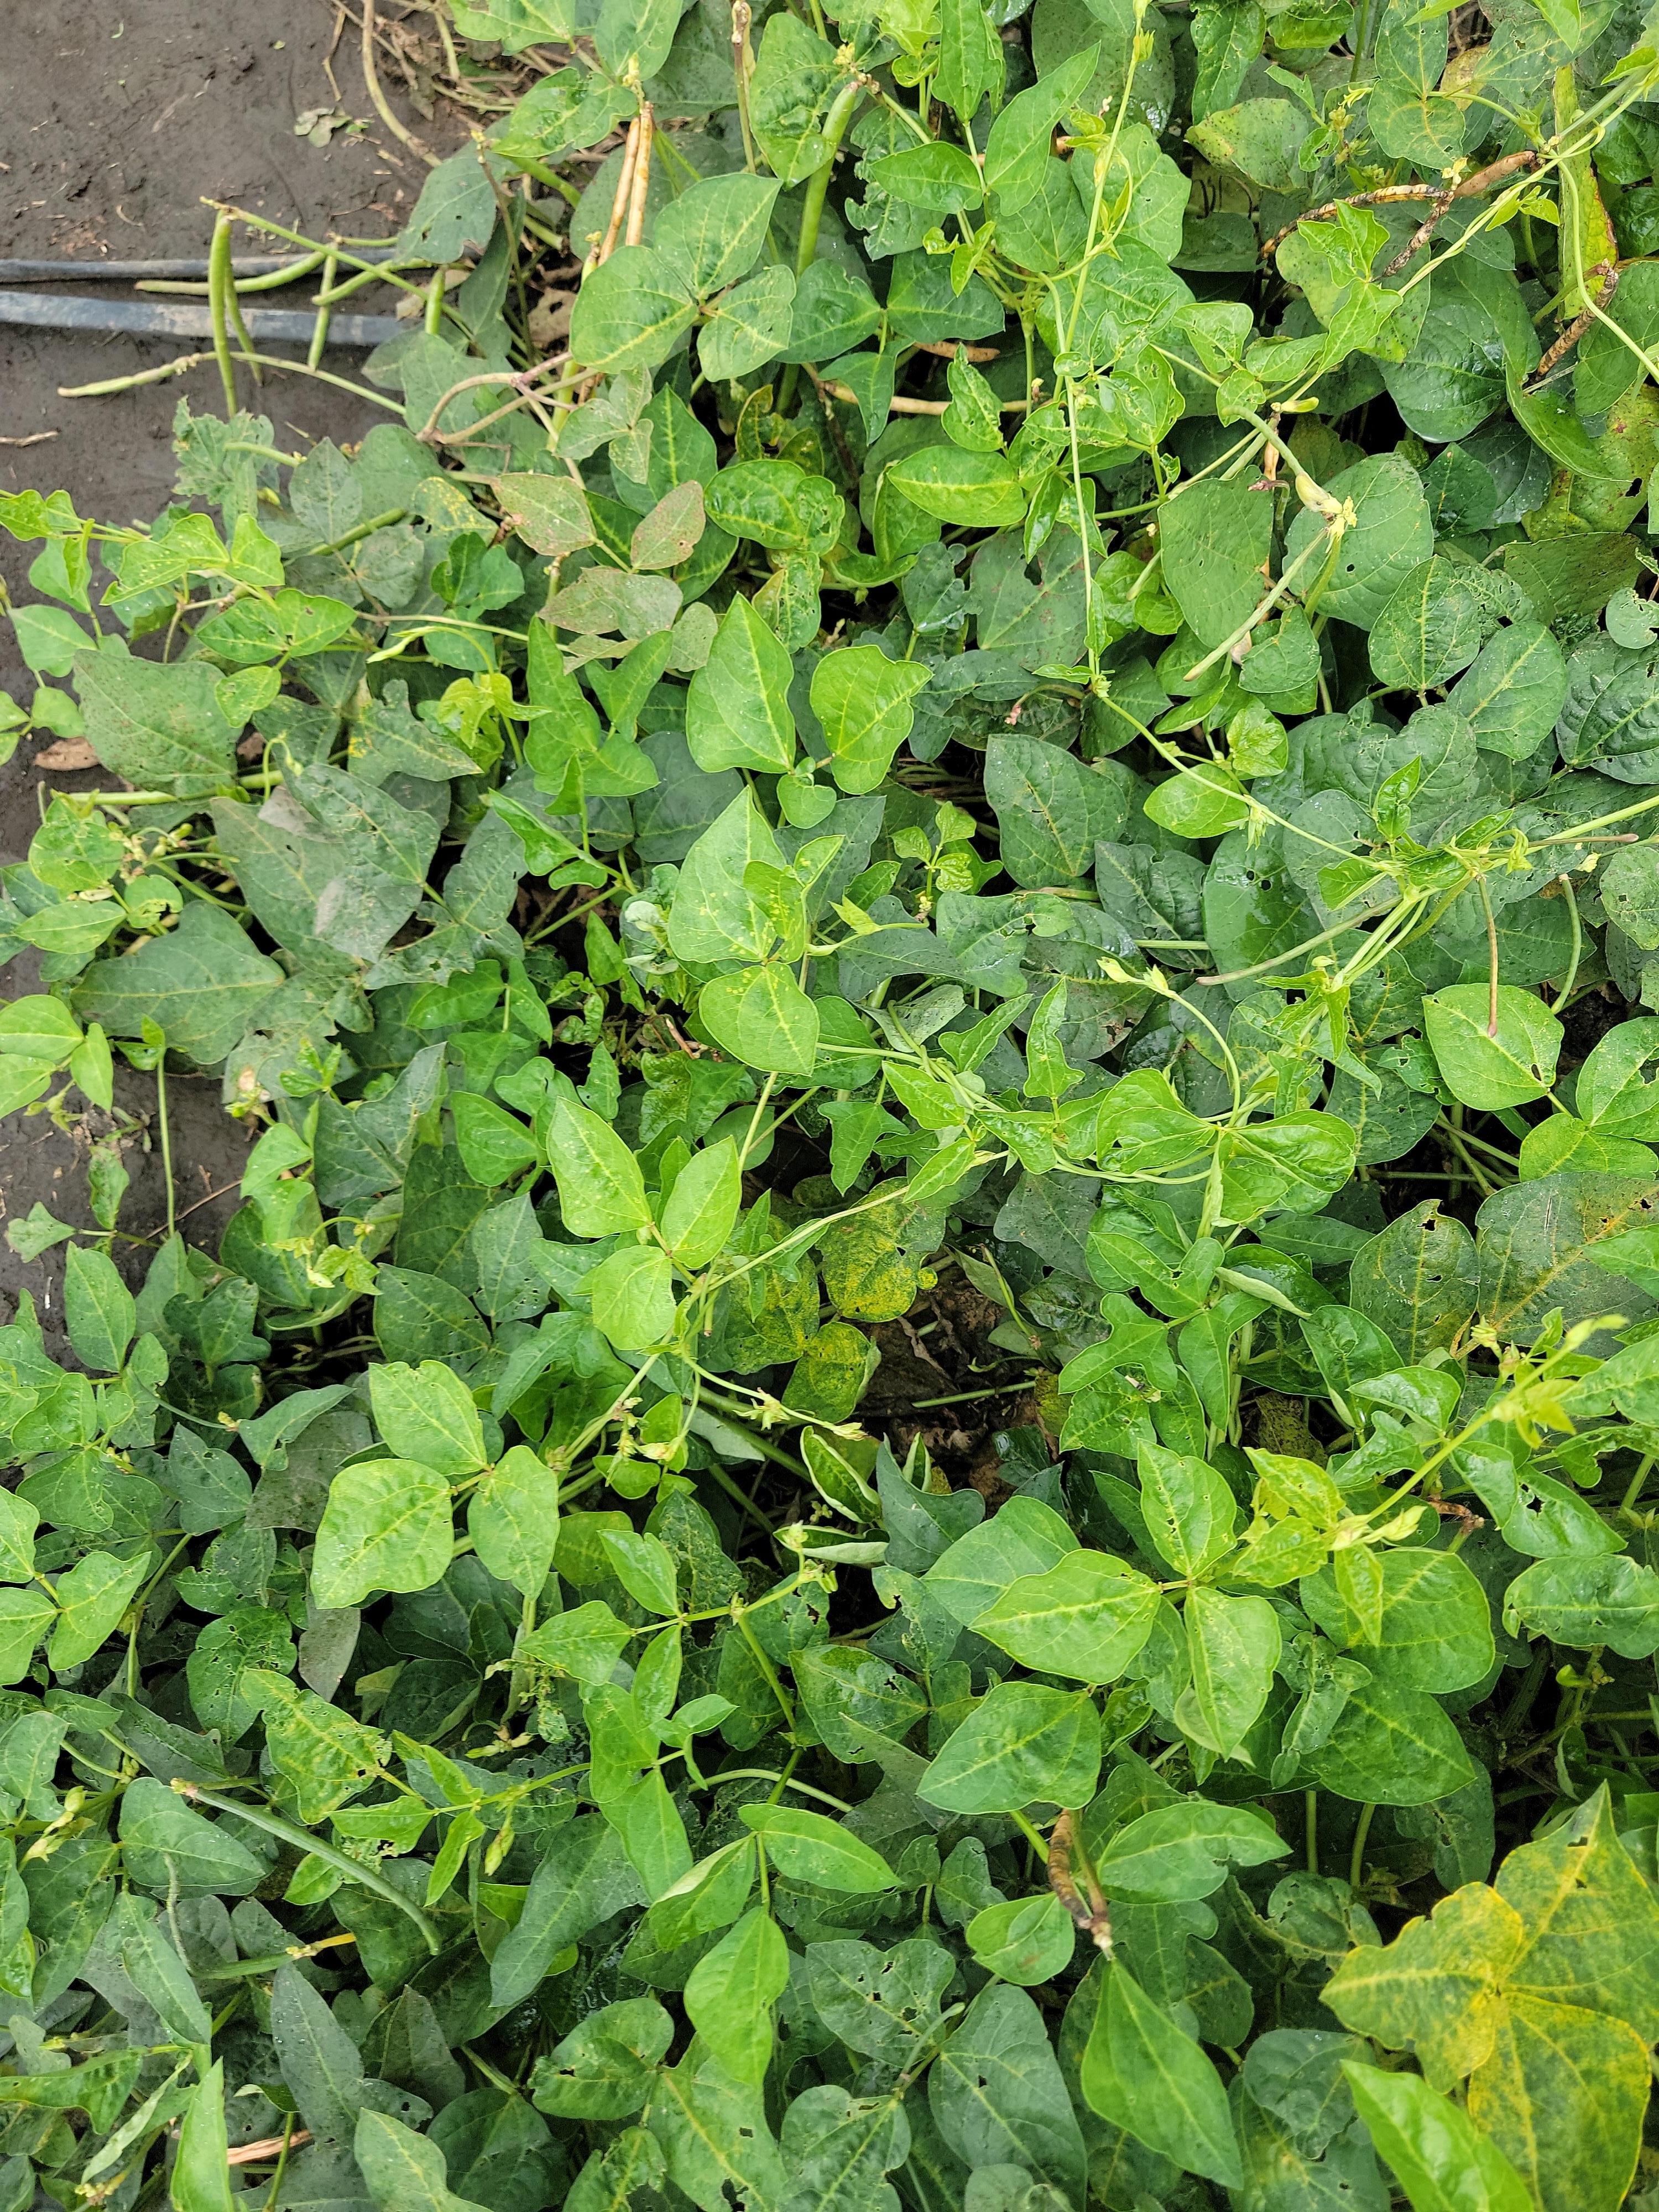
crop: cowpea
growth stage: development pod
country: Tanzania
